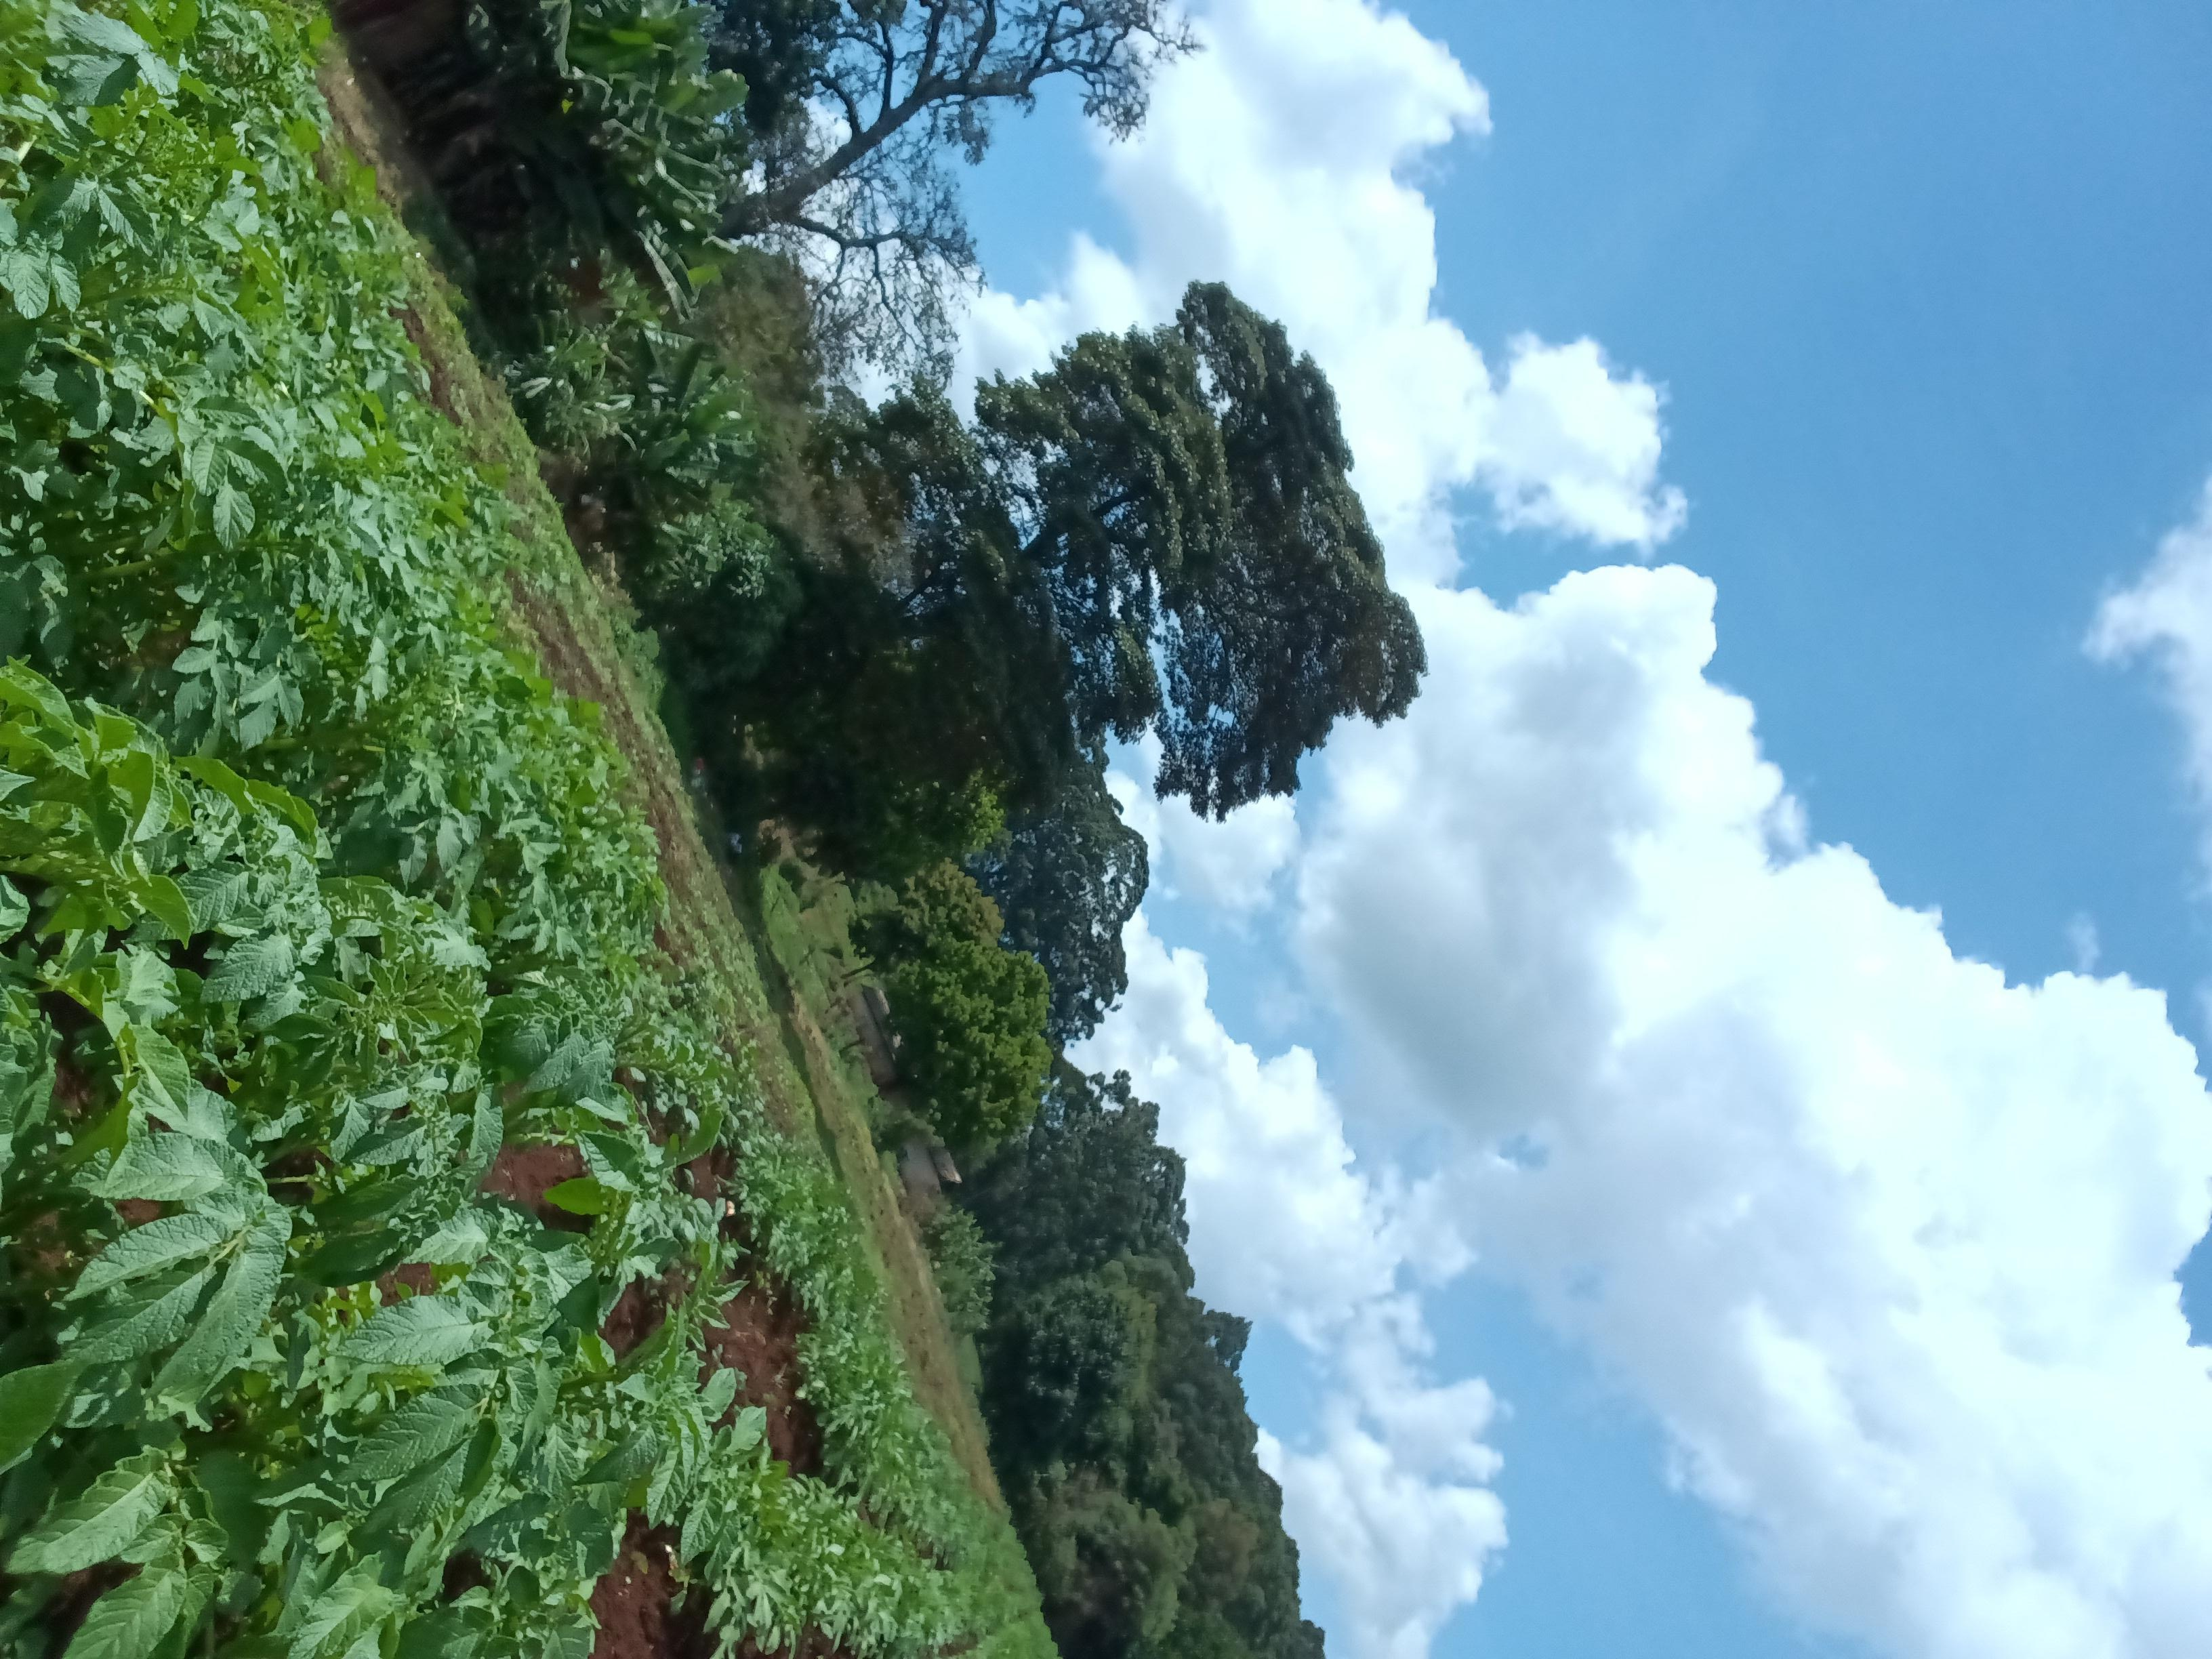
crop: potato
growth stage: vegetative
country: Kenya
